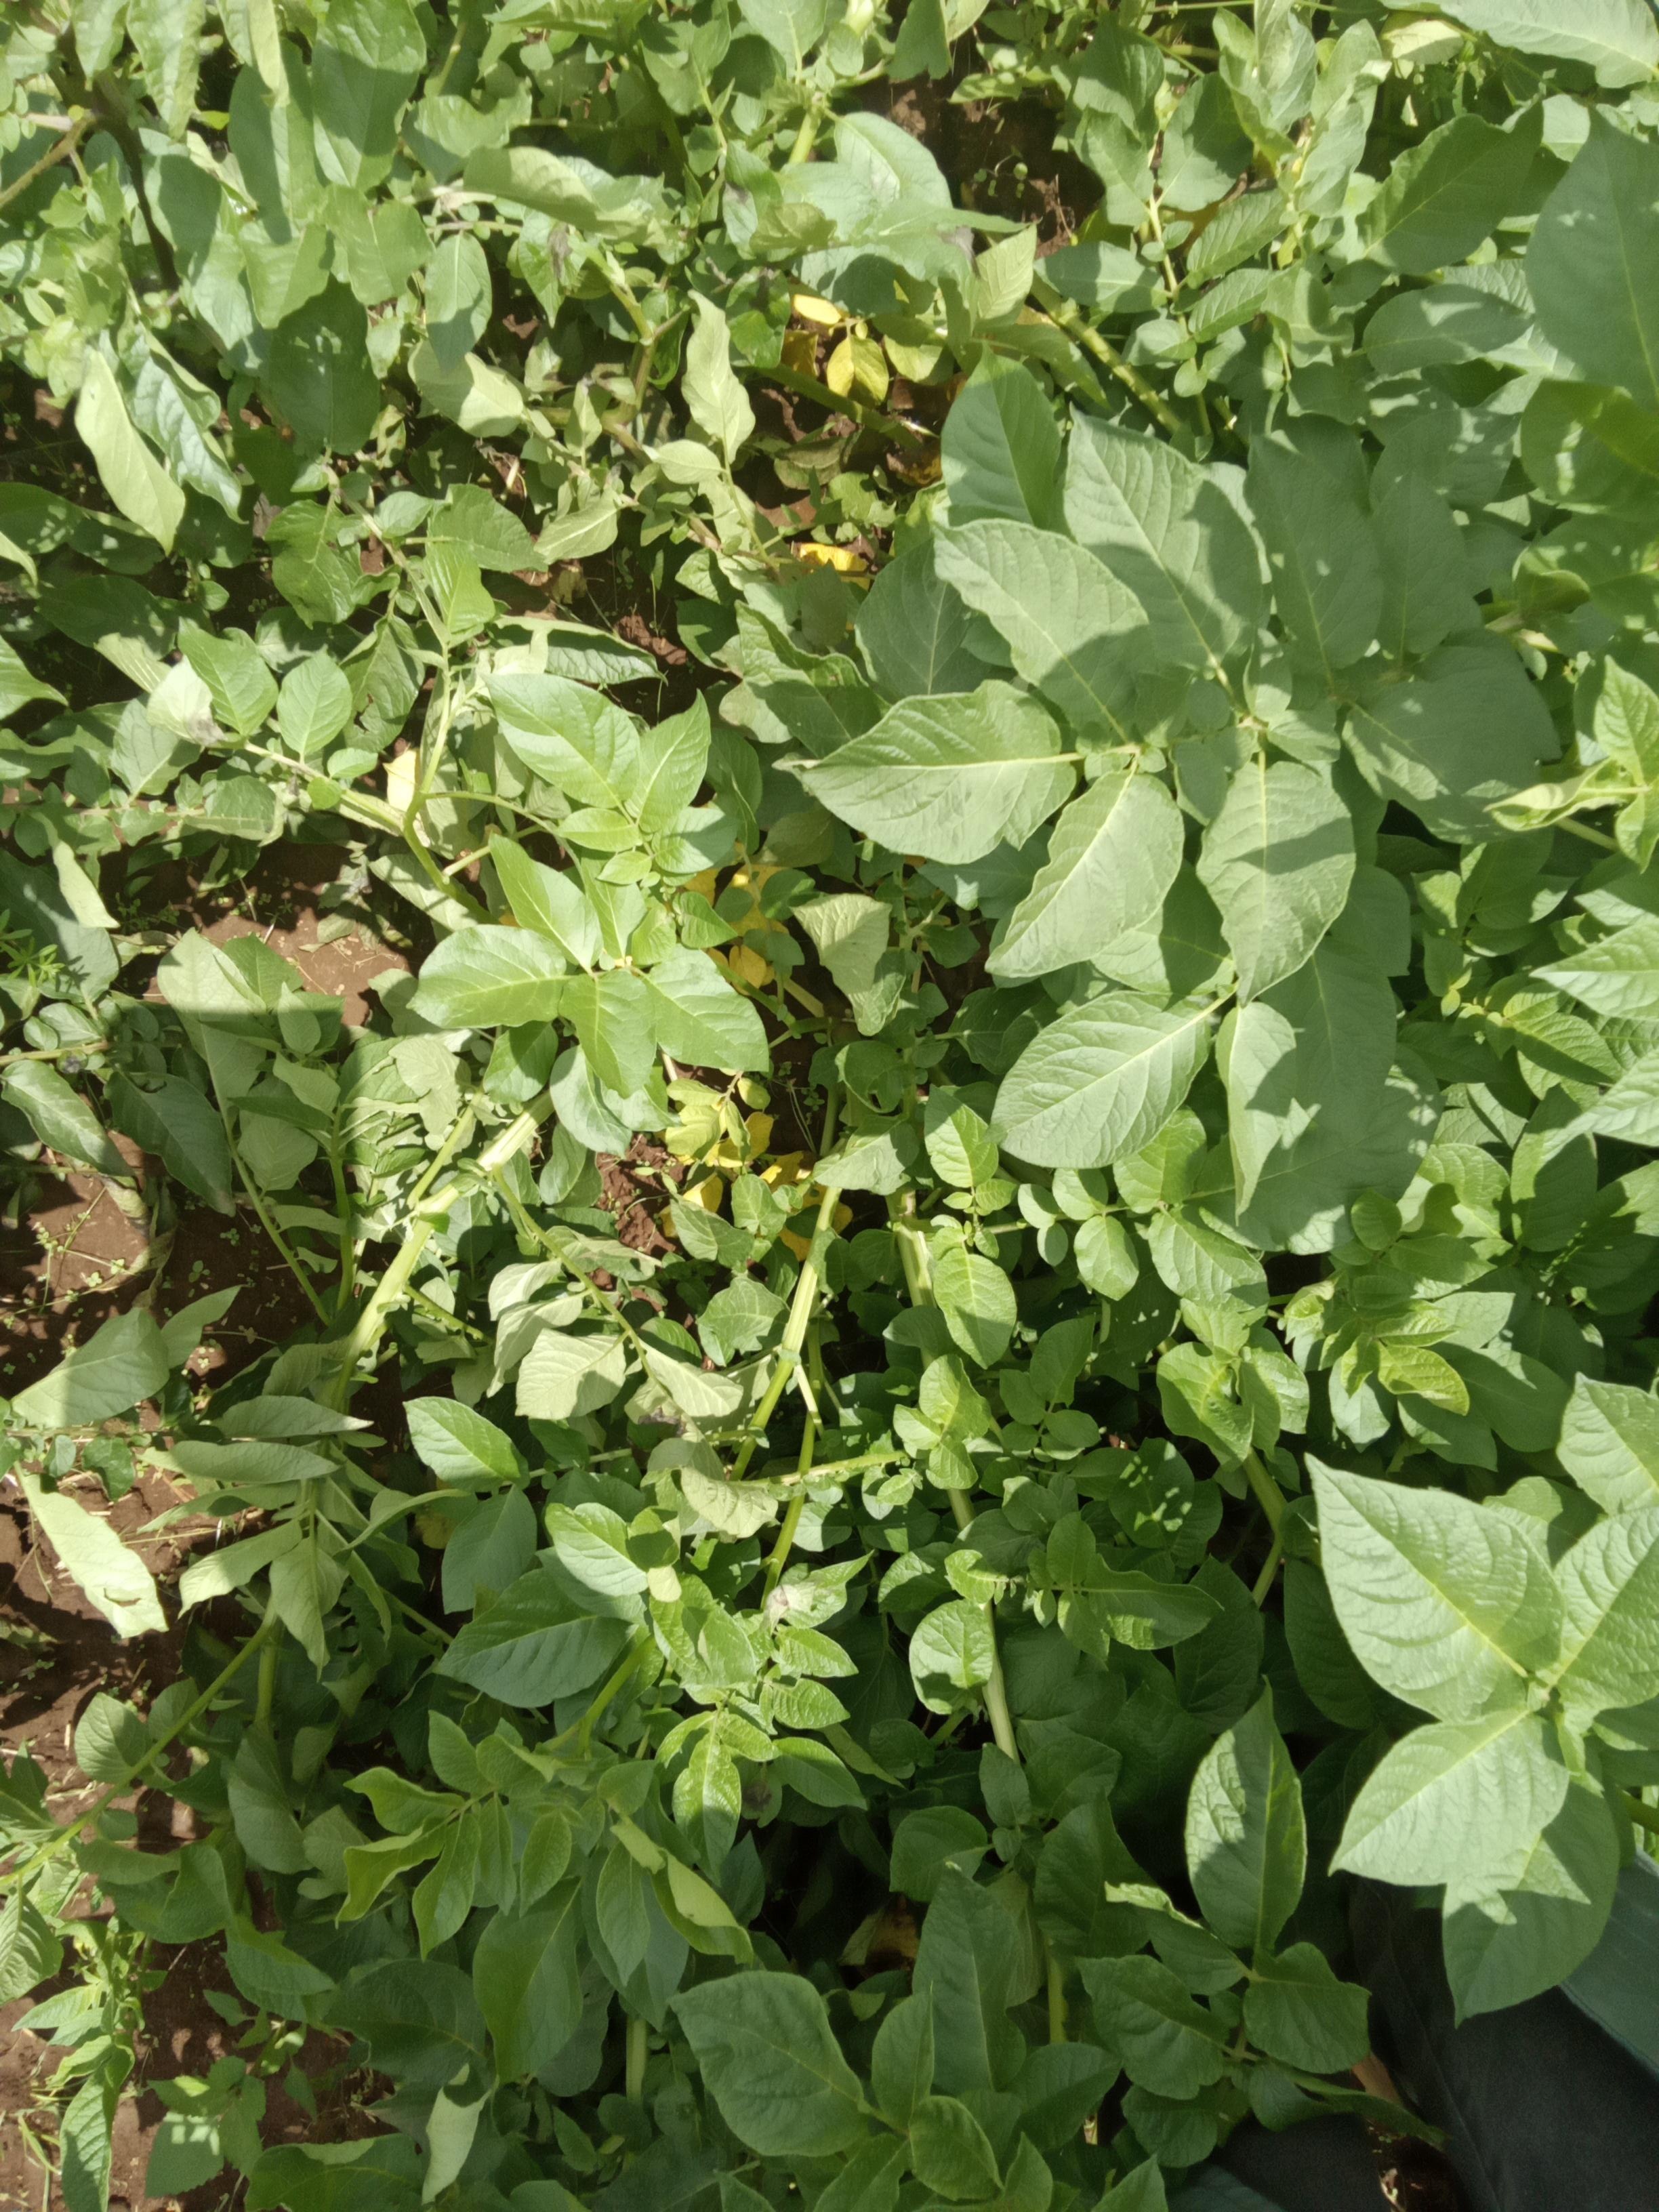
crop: potato
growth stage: flowering
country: Kenya
